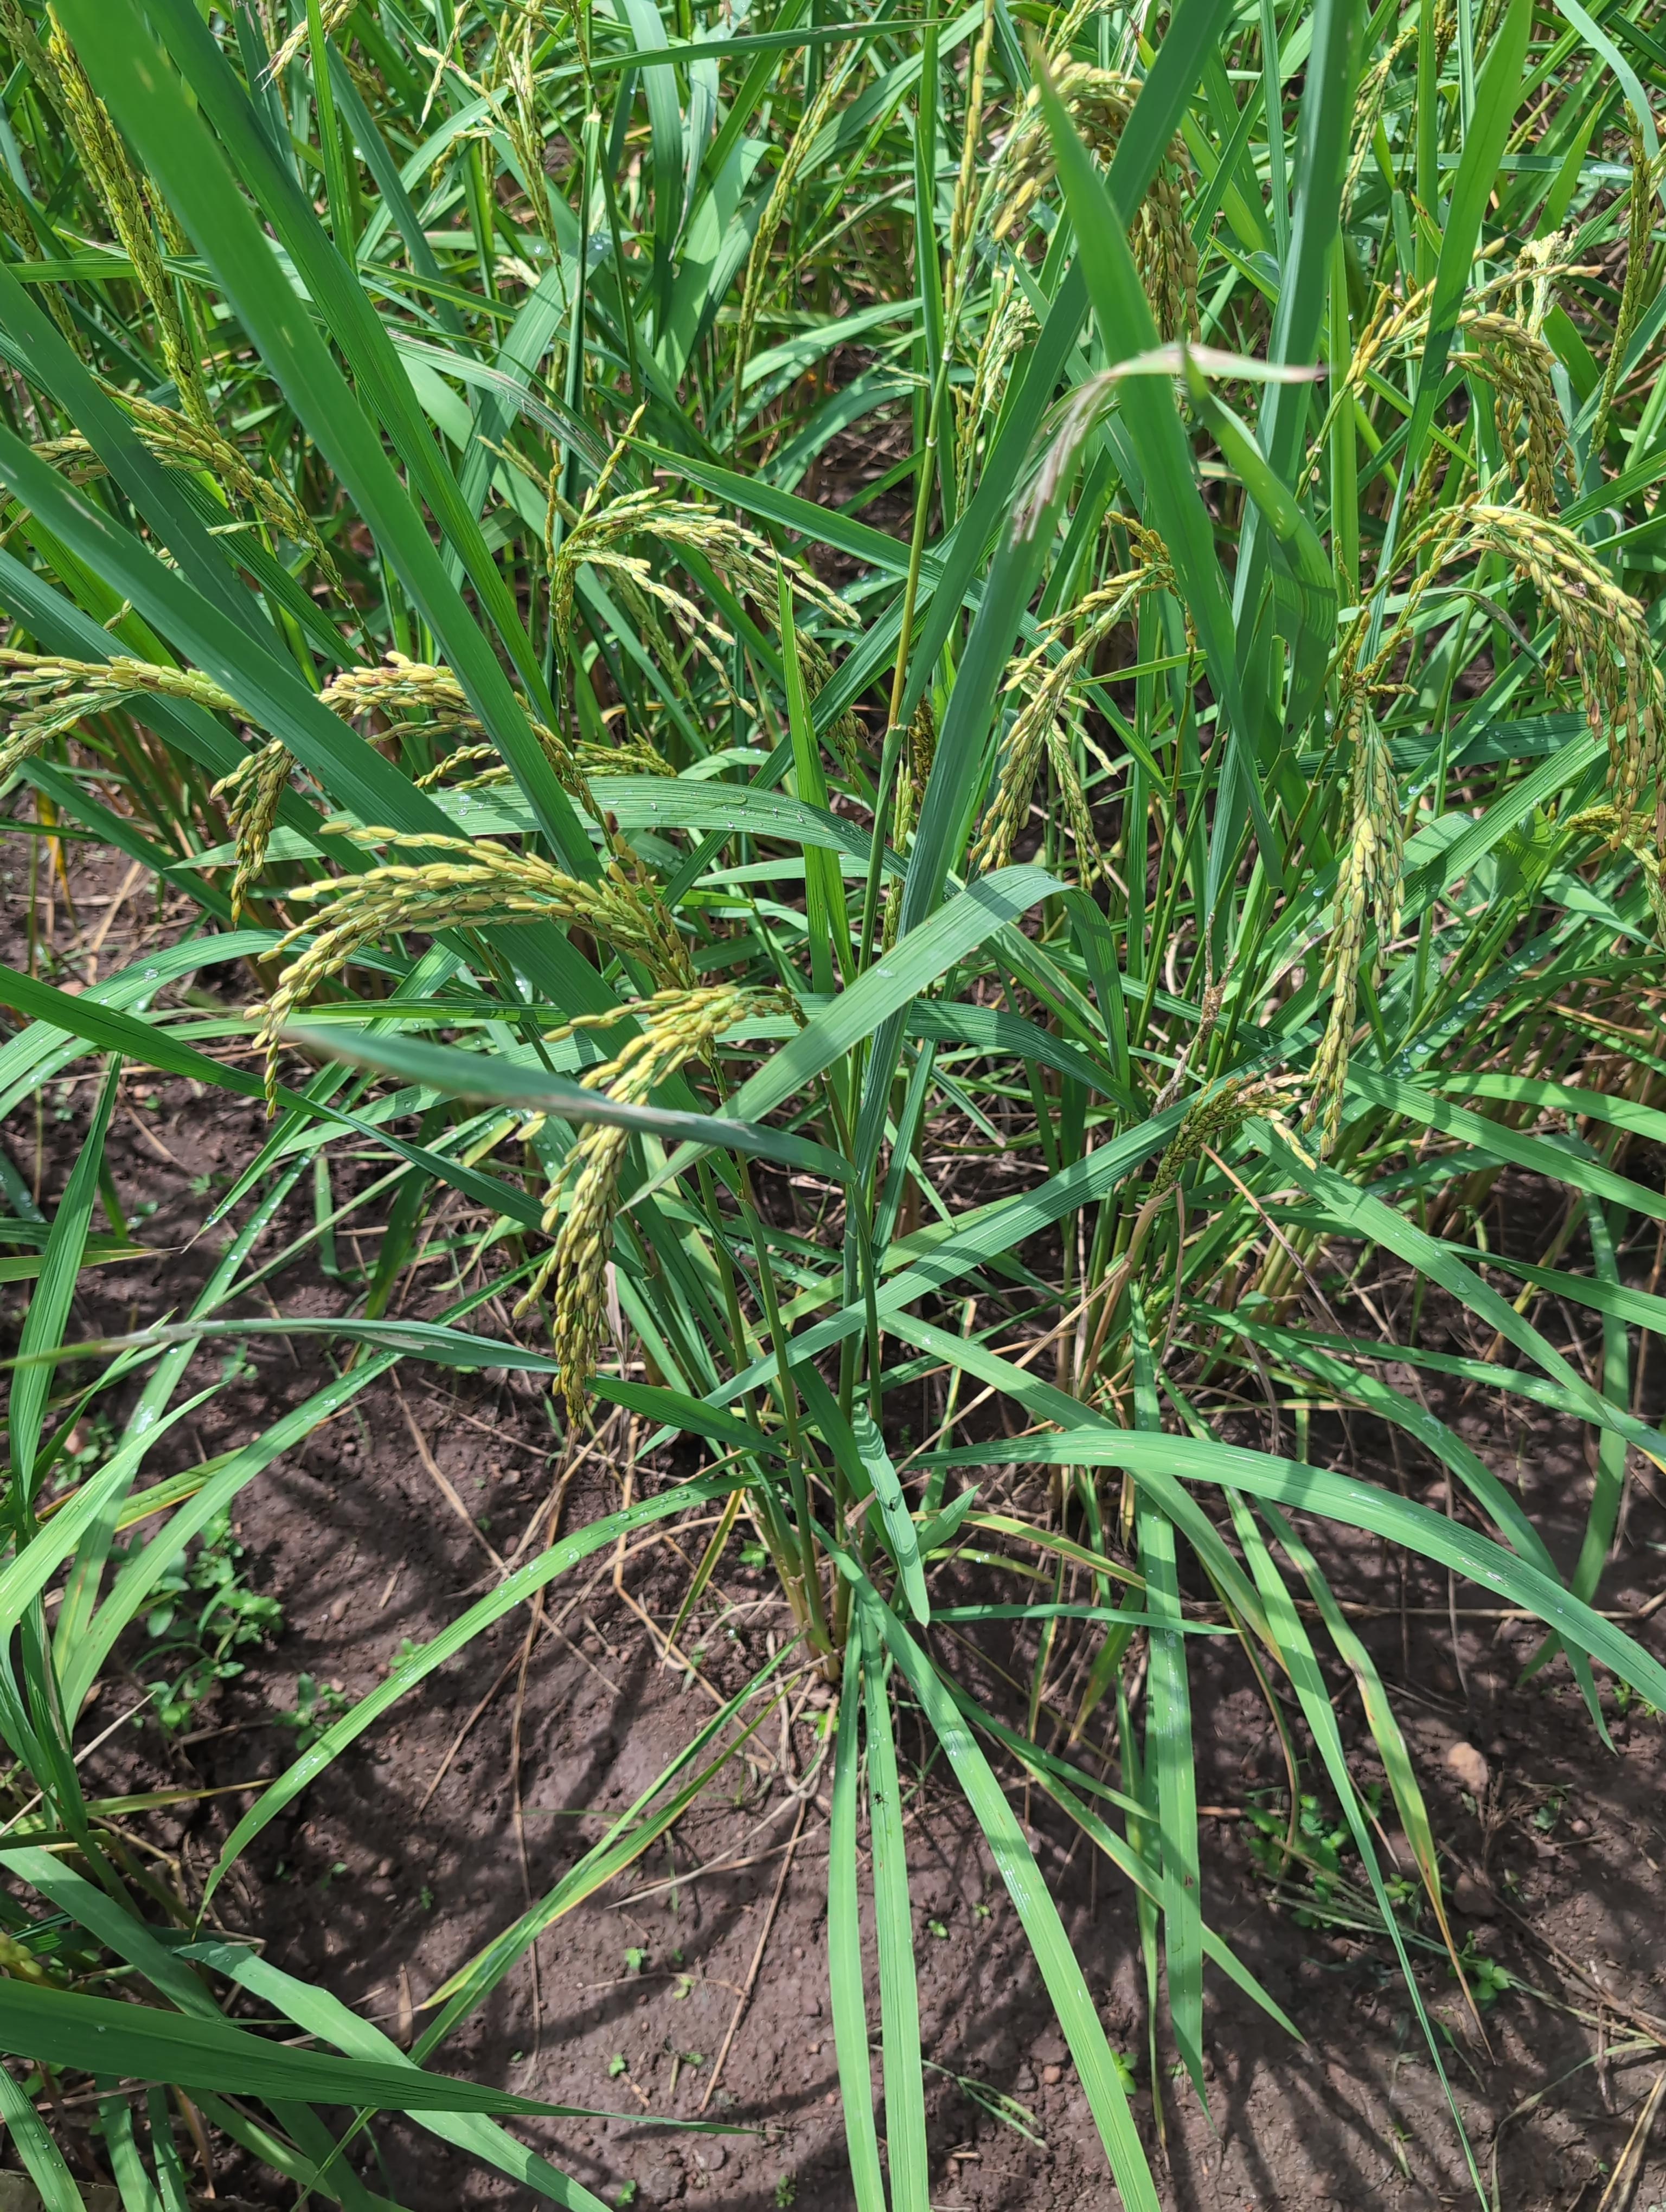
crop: rice
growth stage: stage dough
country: Côte d'Ivoire
